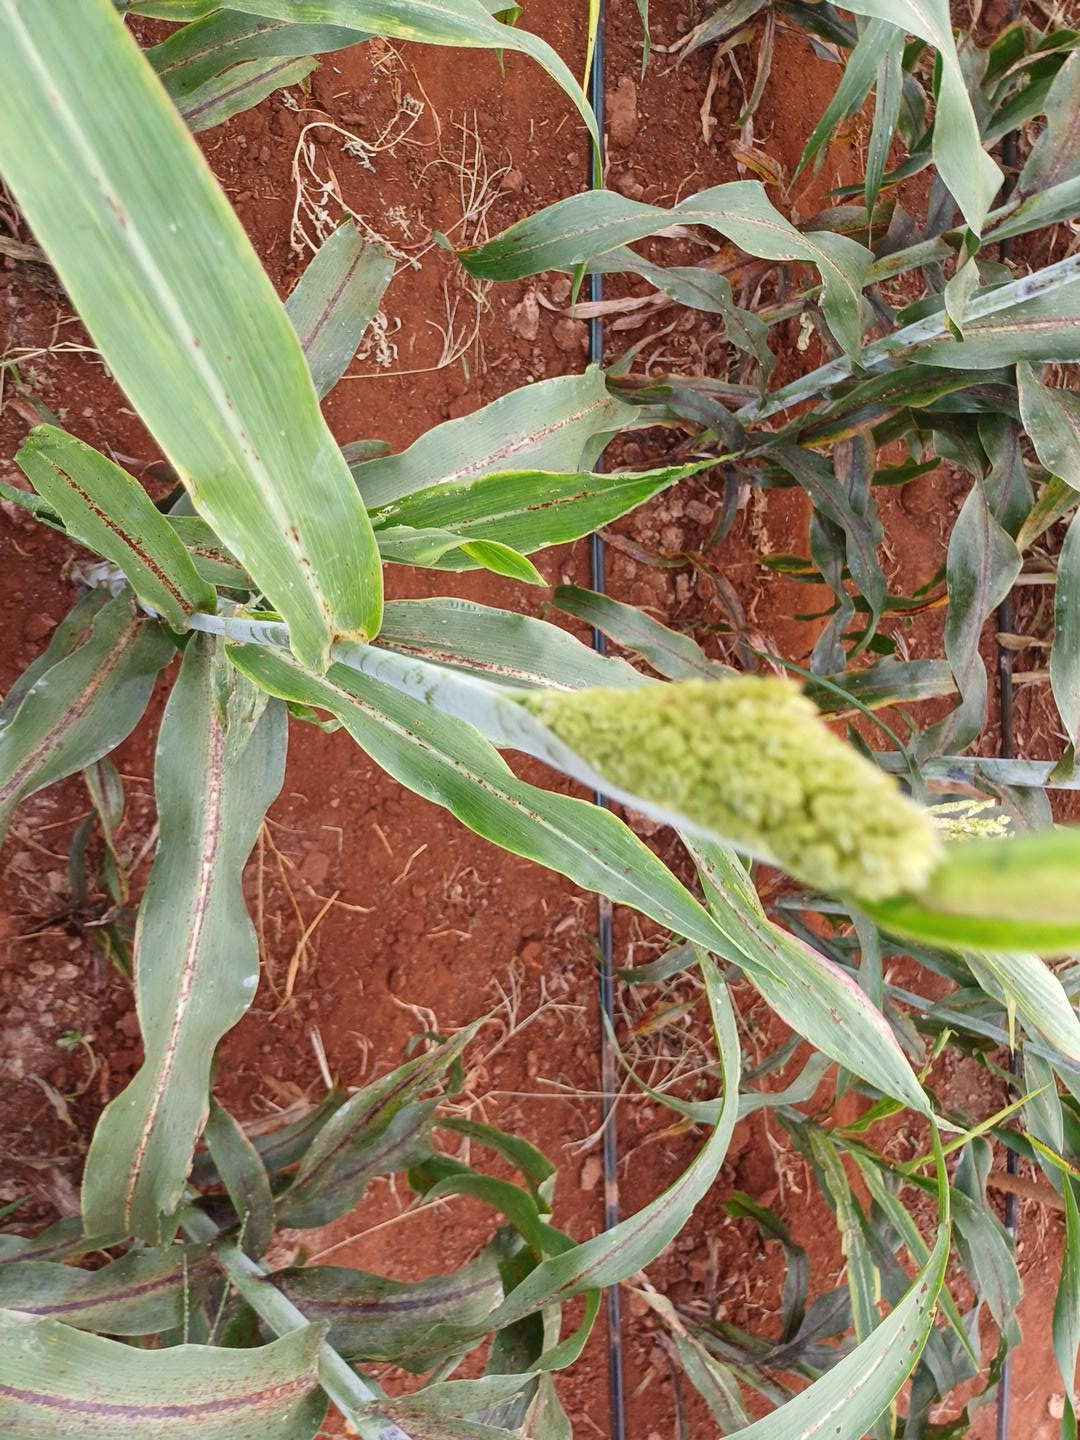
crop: sorghum
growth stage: filling grain
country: Kenya
